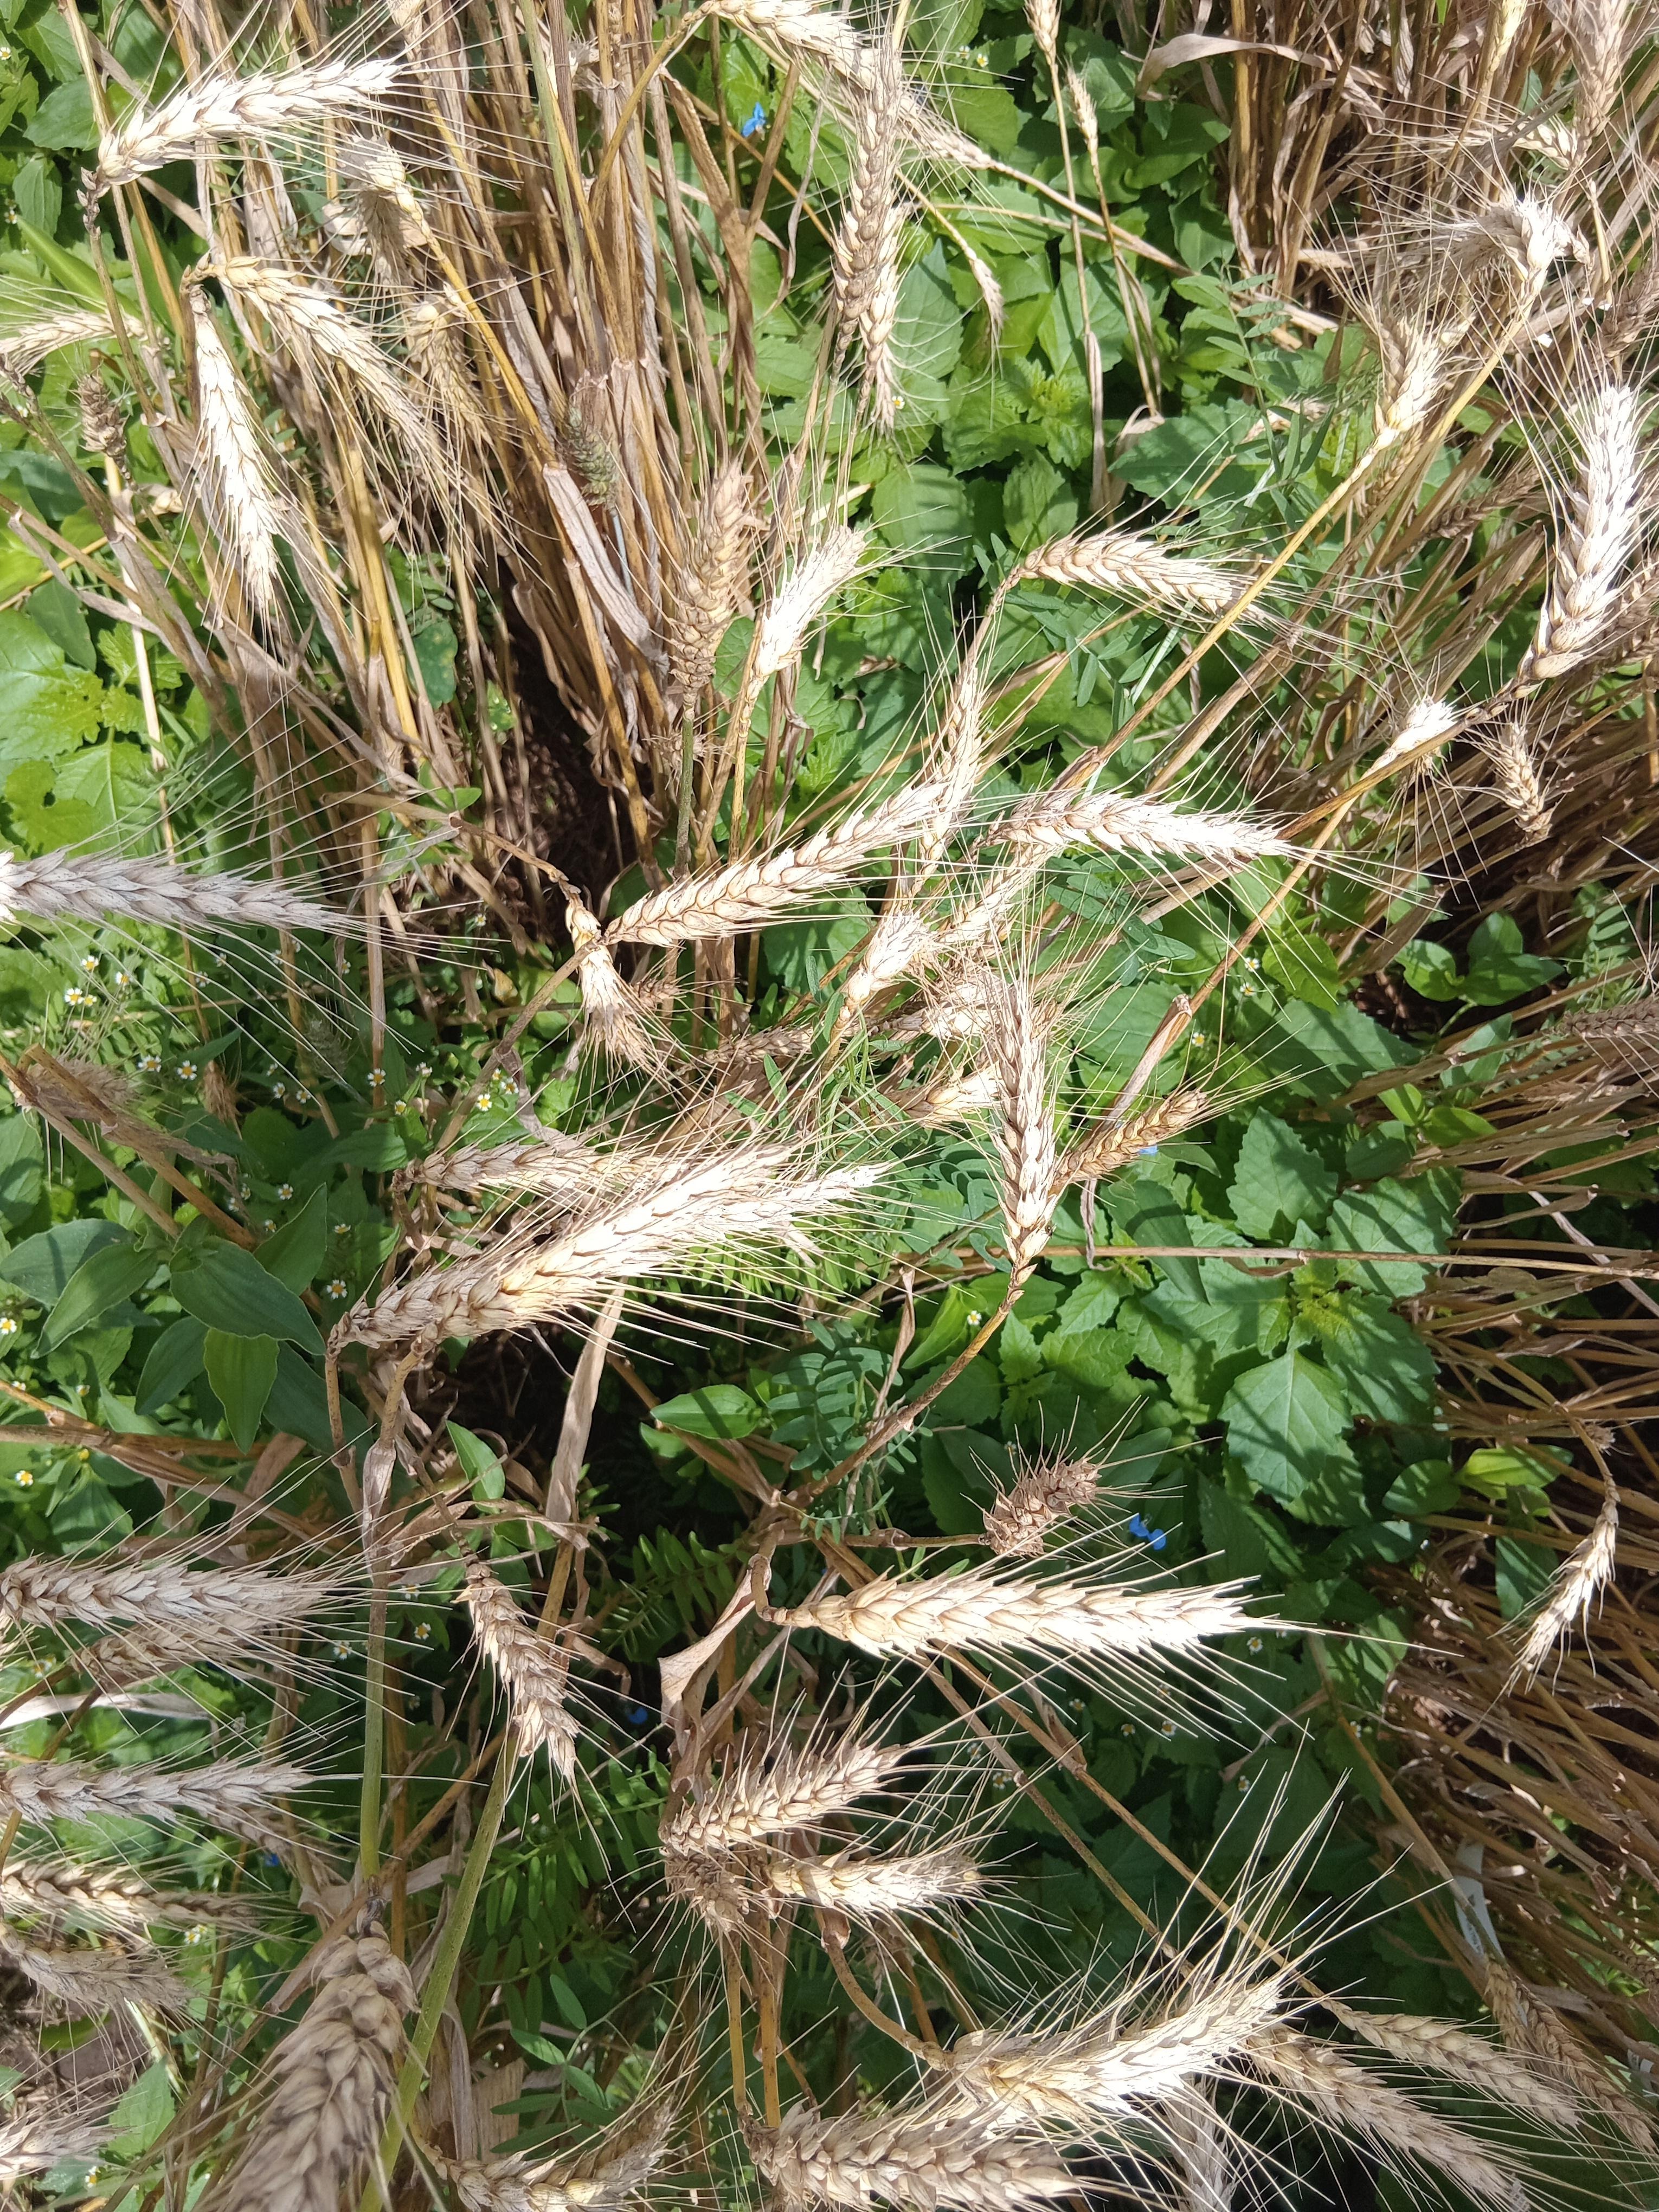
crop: wheat
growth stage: maturity
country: Kenya
